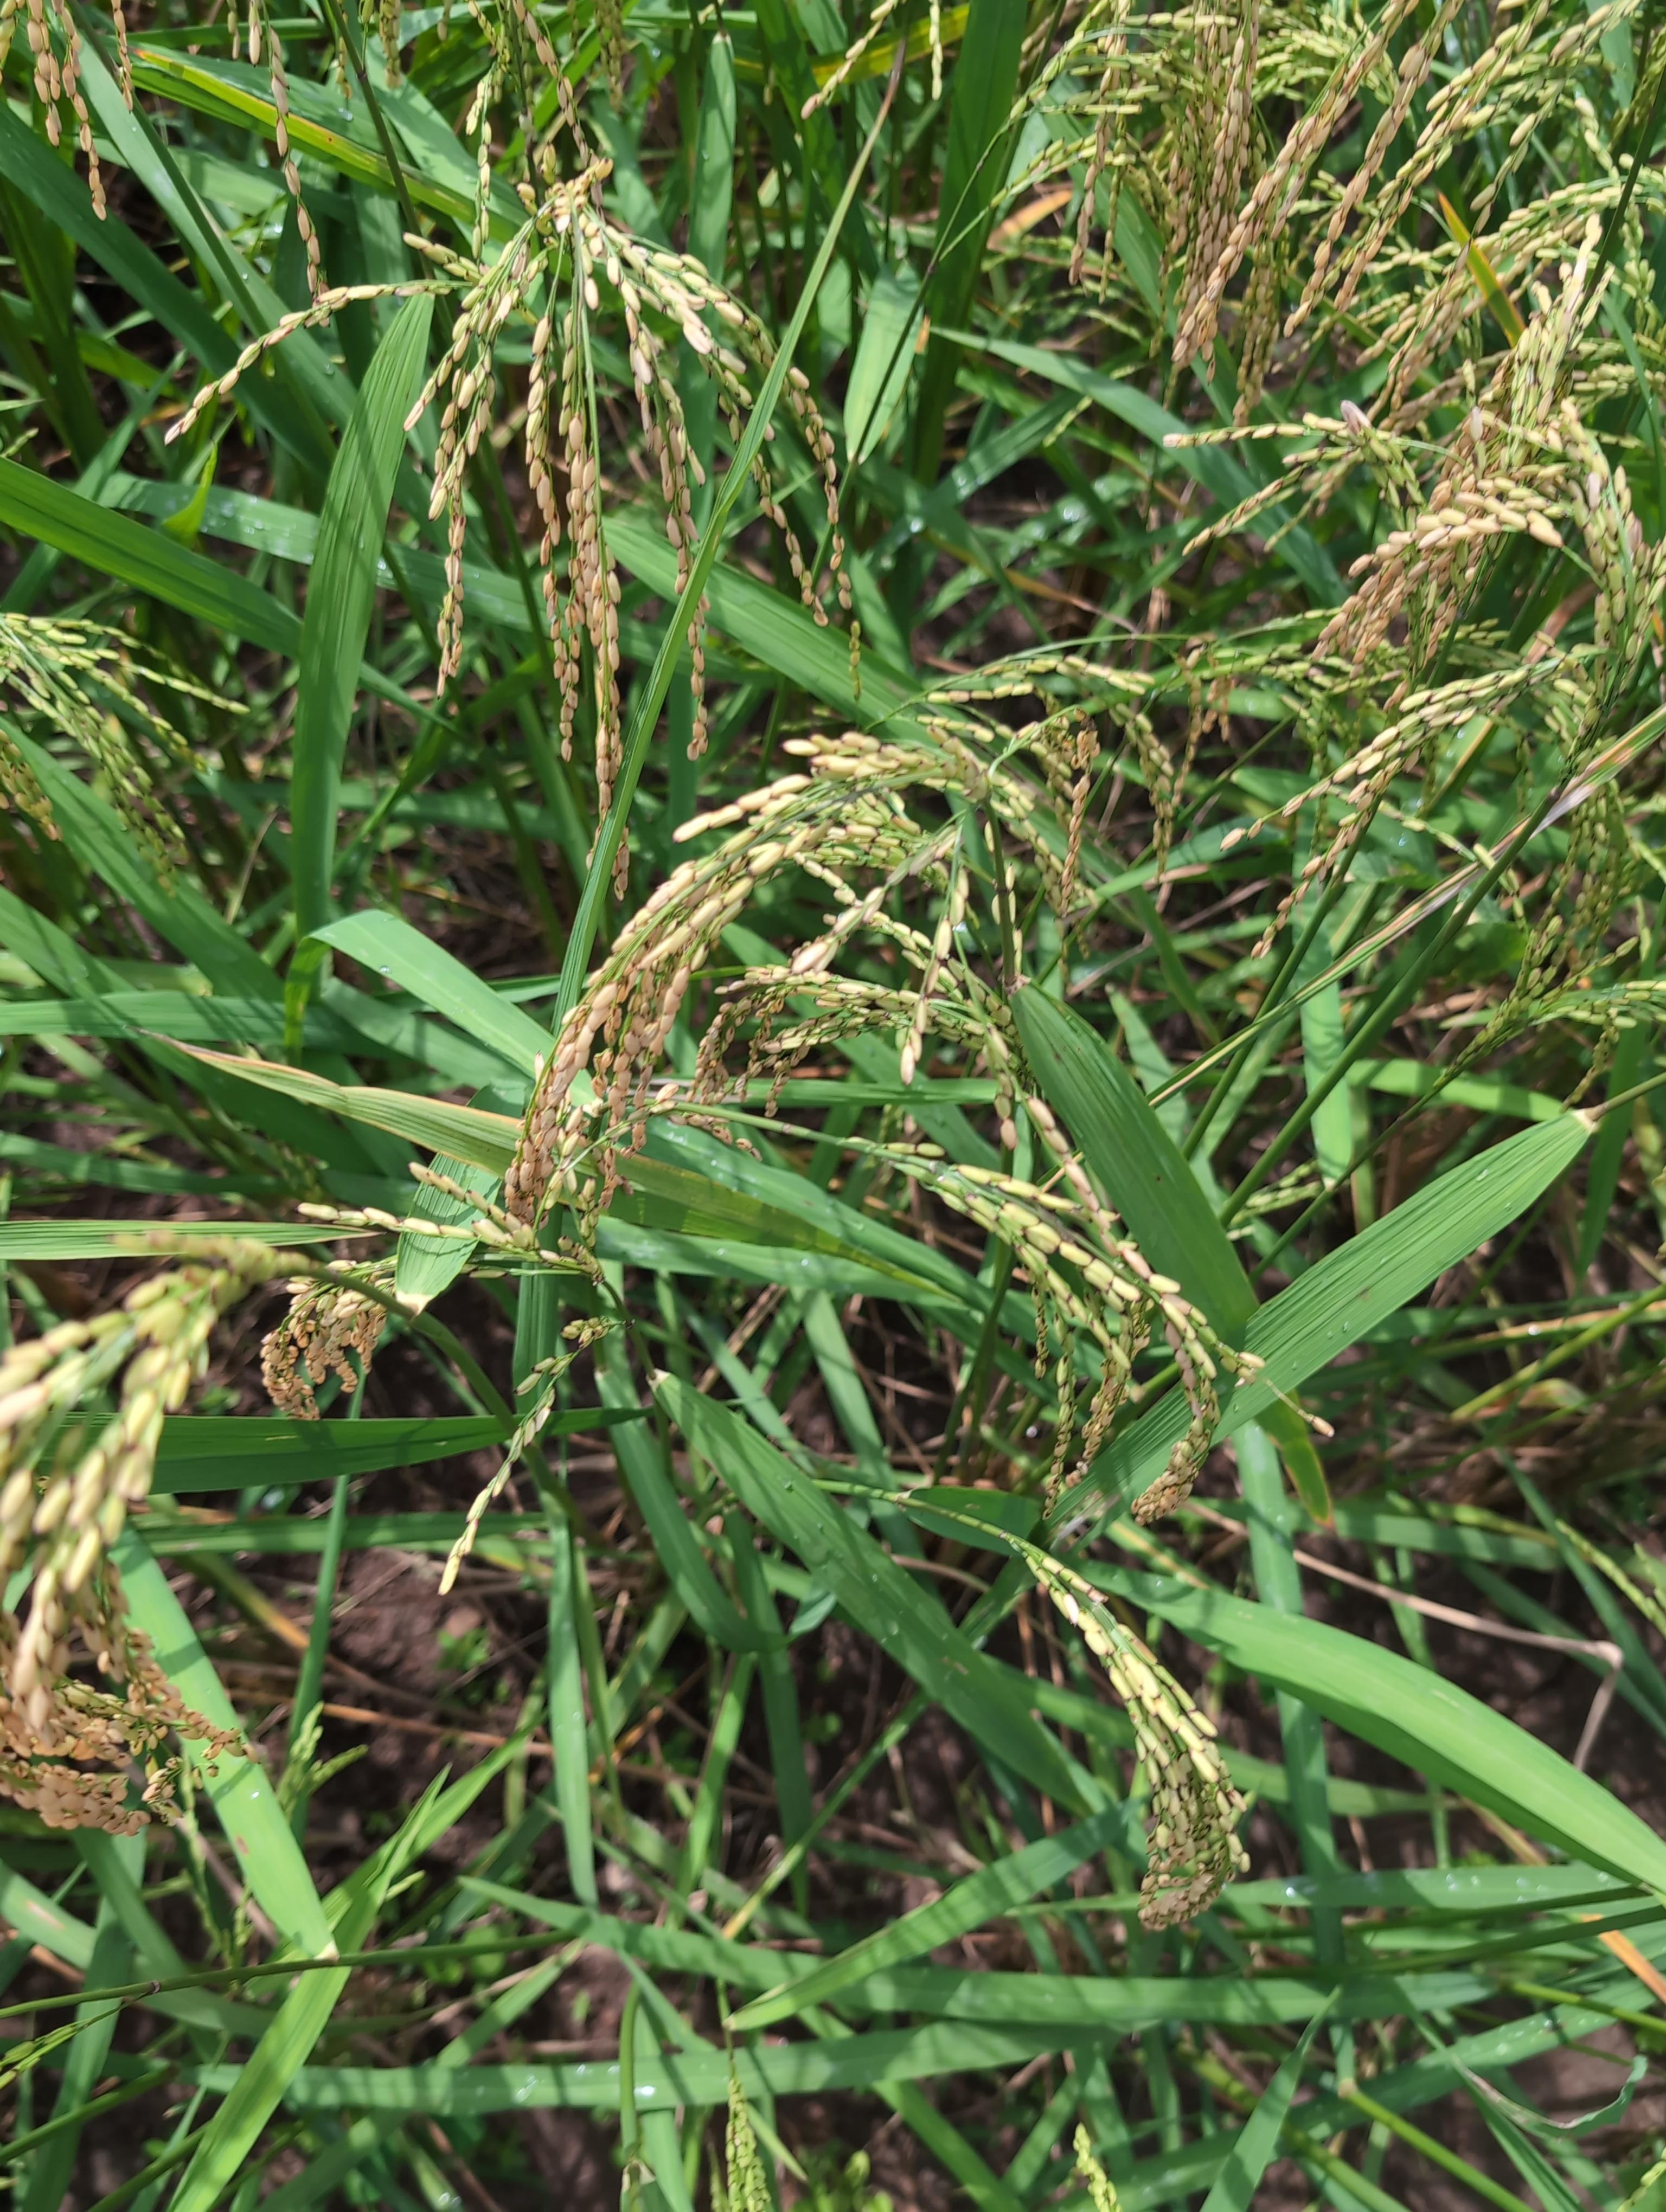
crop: rice
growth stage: stage dough
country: Côte d'Ivoire
